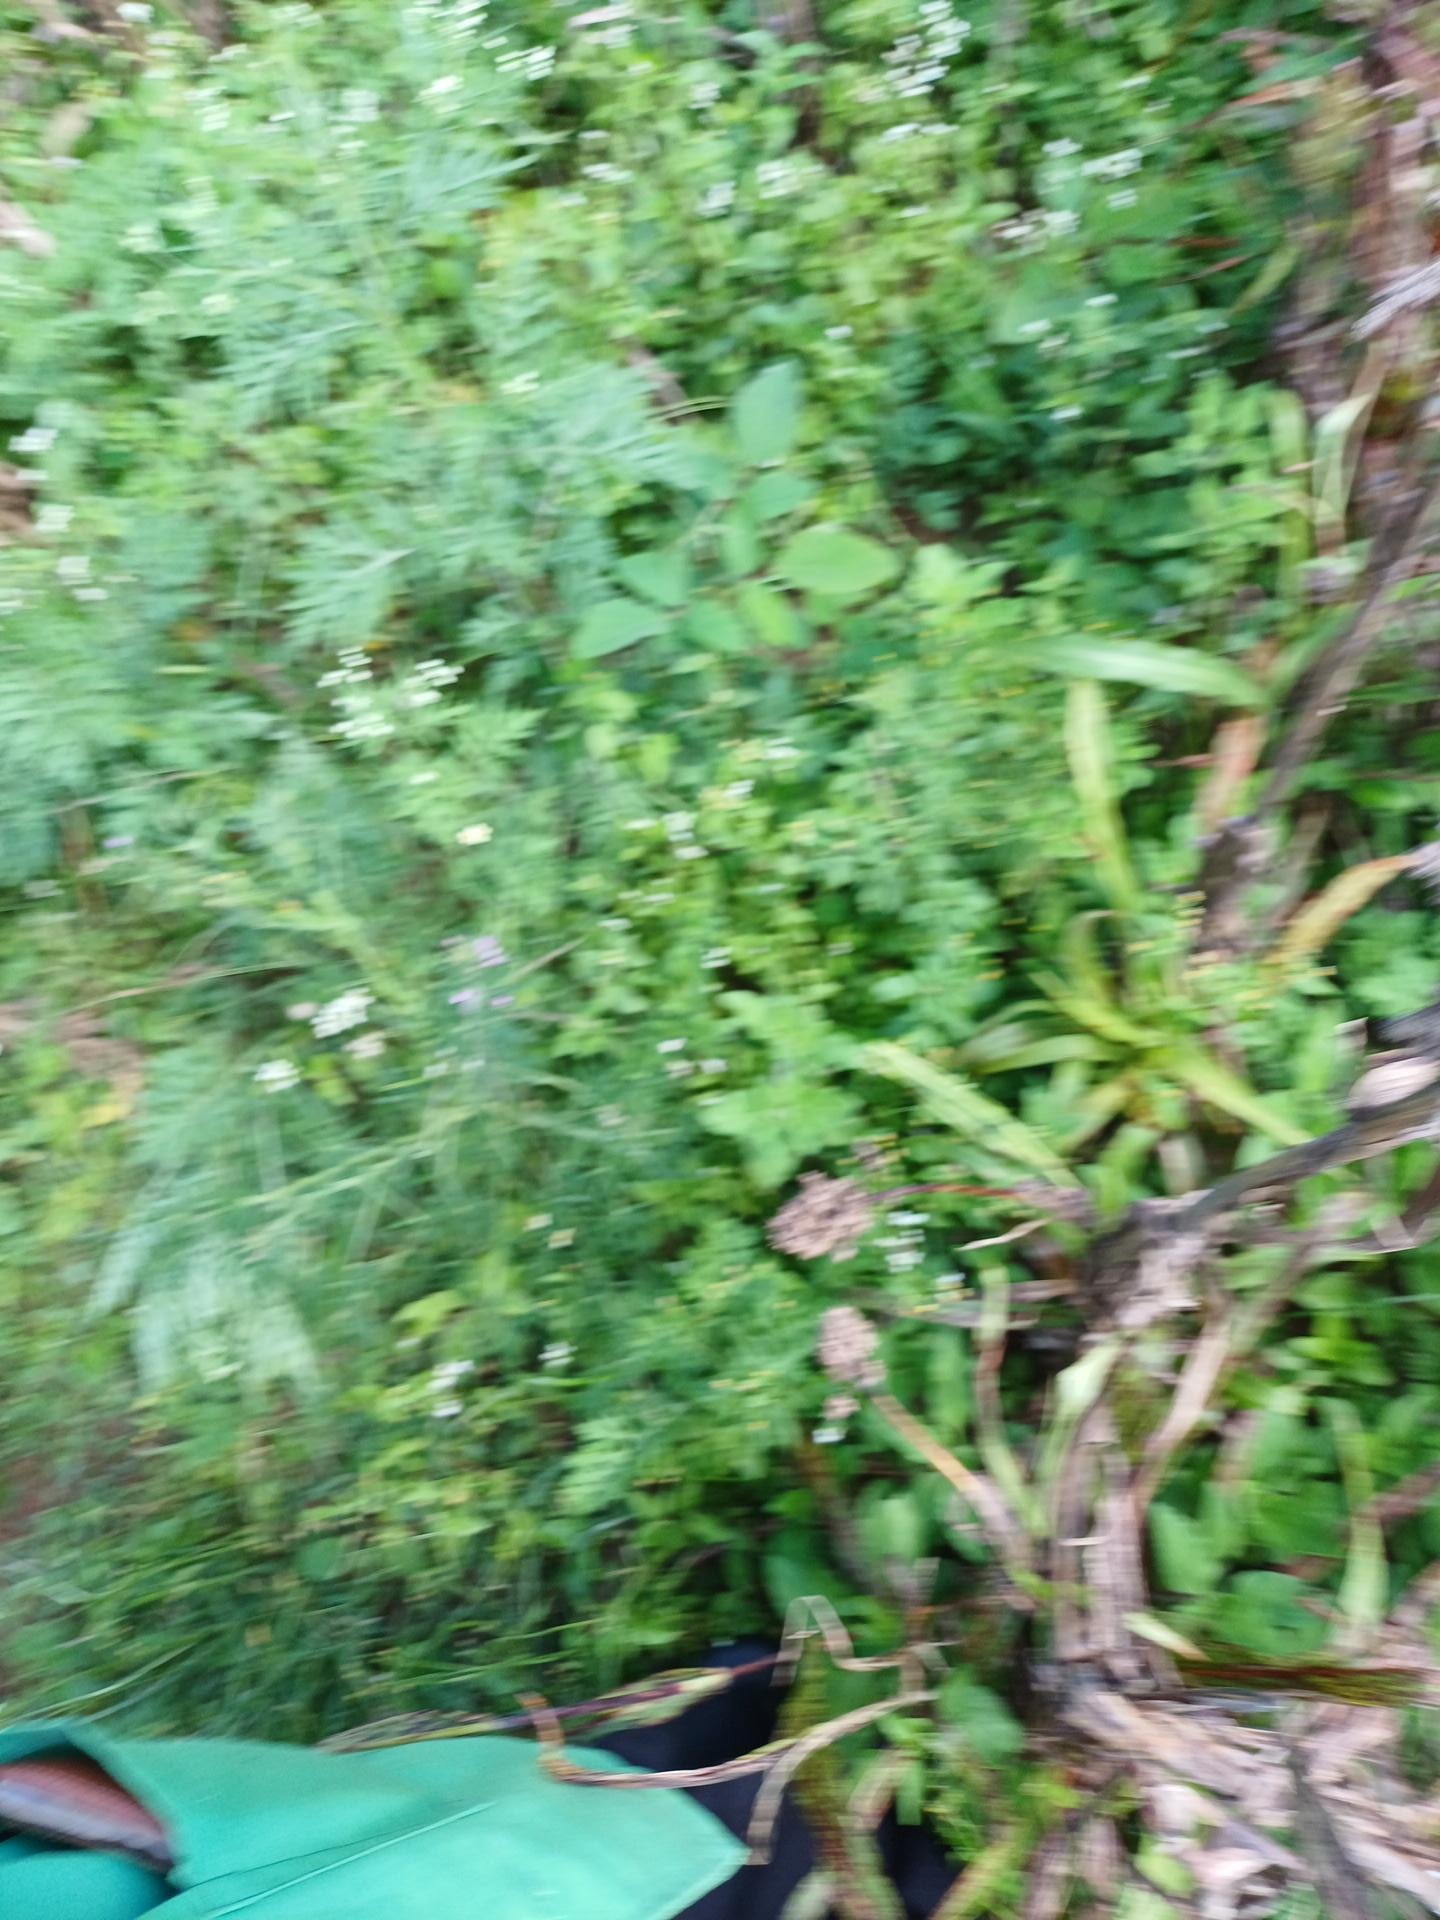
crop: sorghum
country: Kenya
